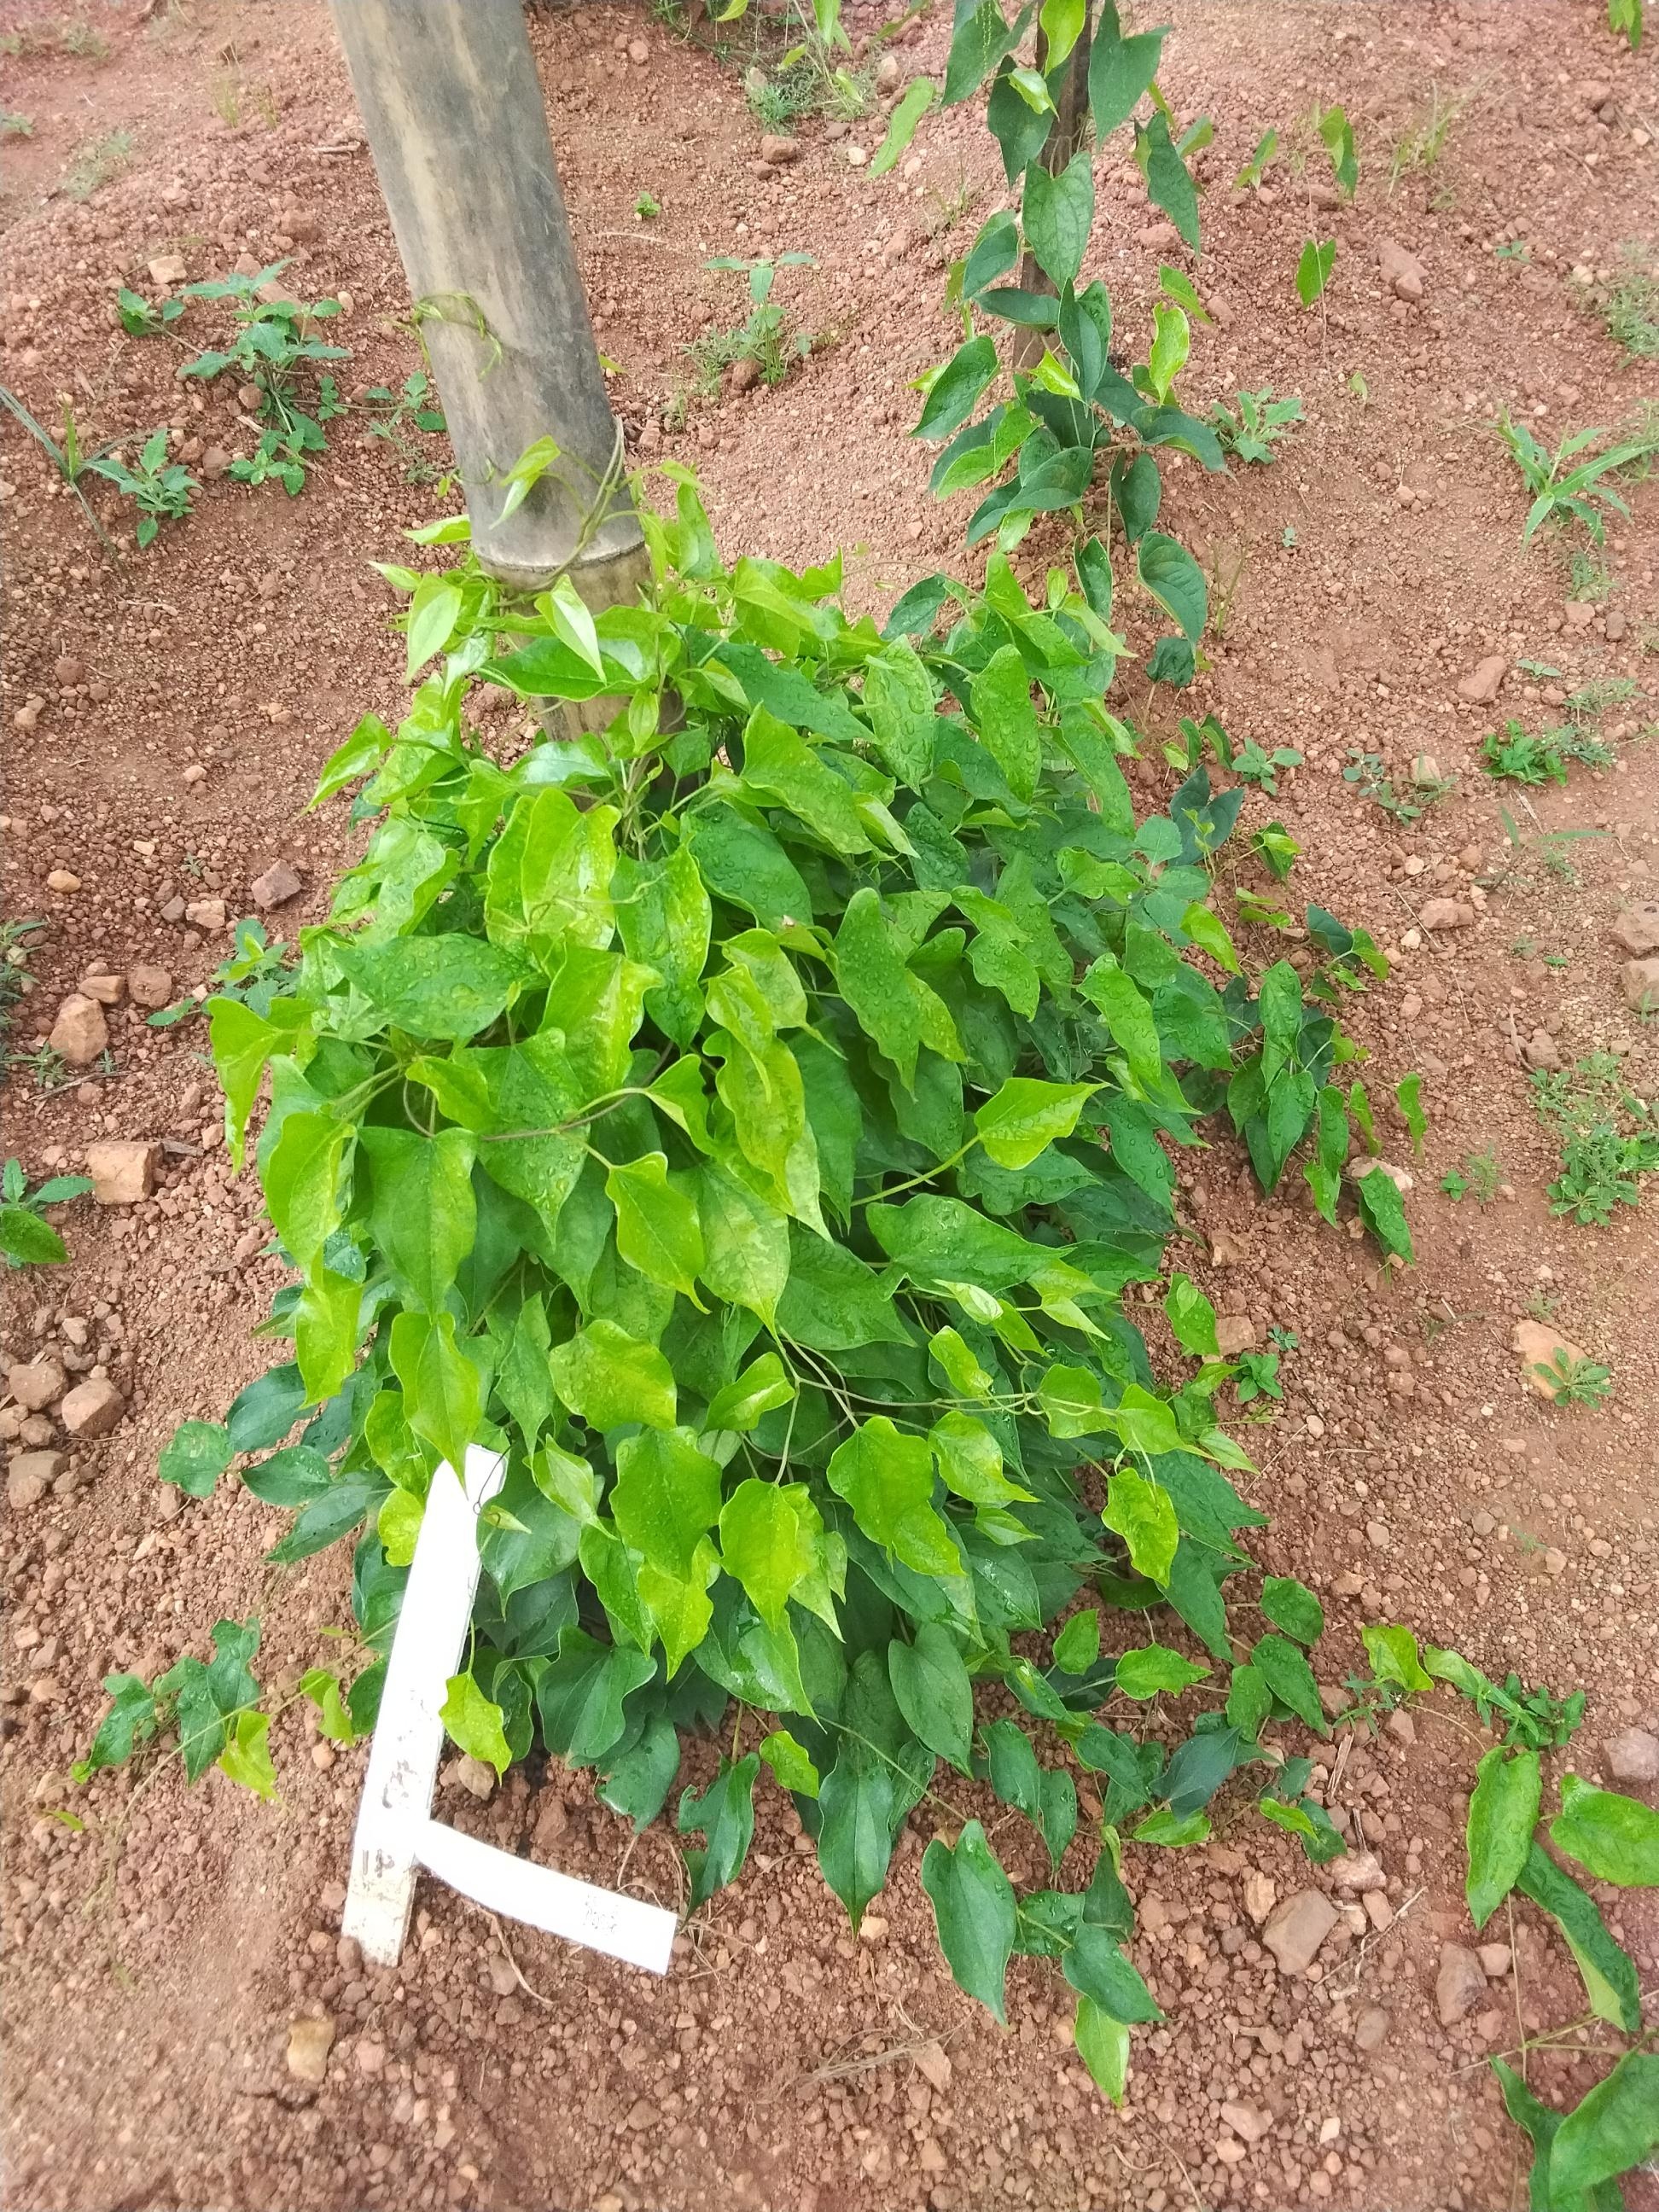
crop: yam
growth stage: vegetative
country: Nigeria
